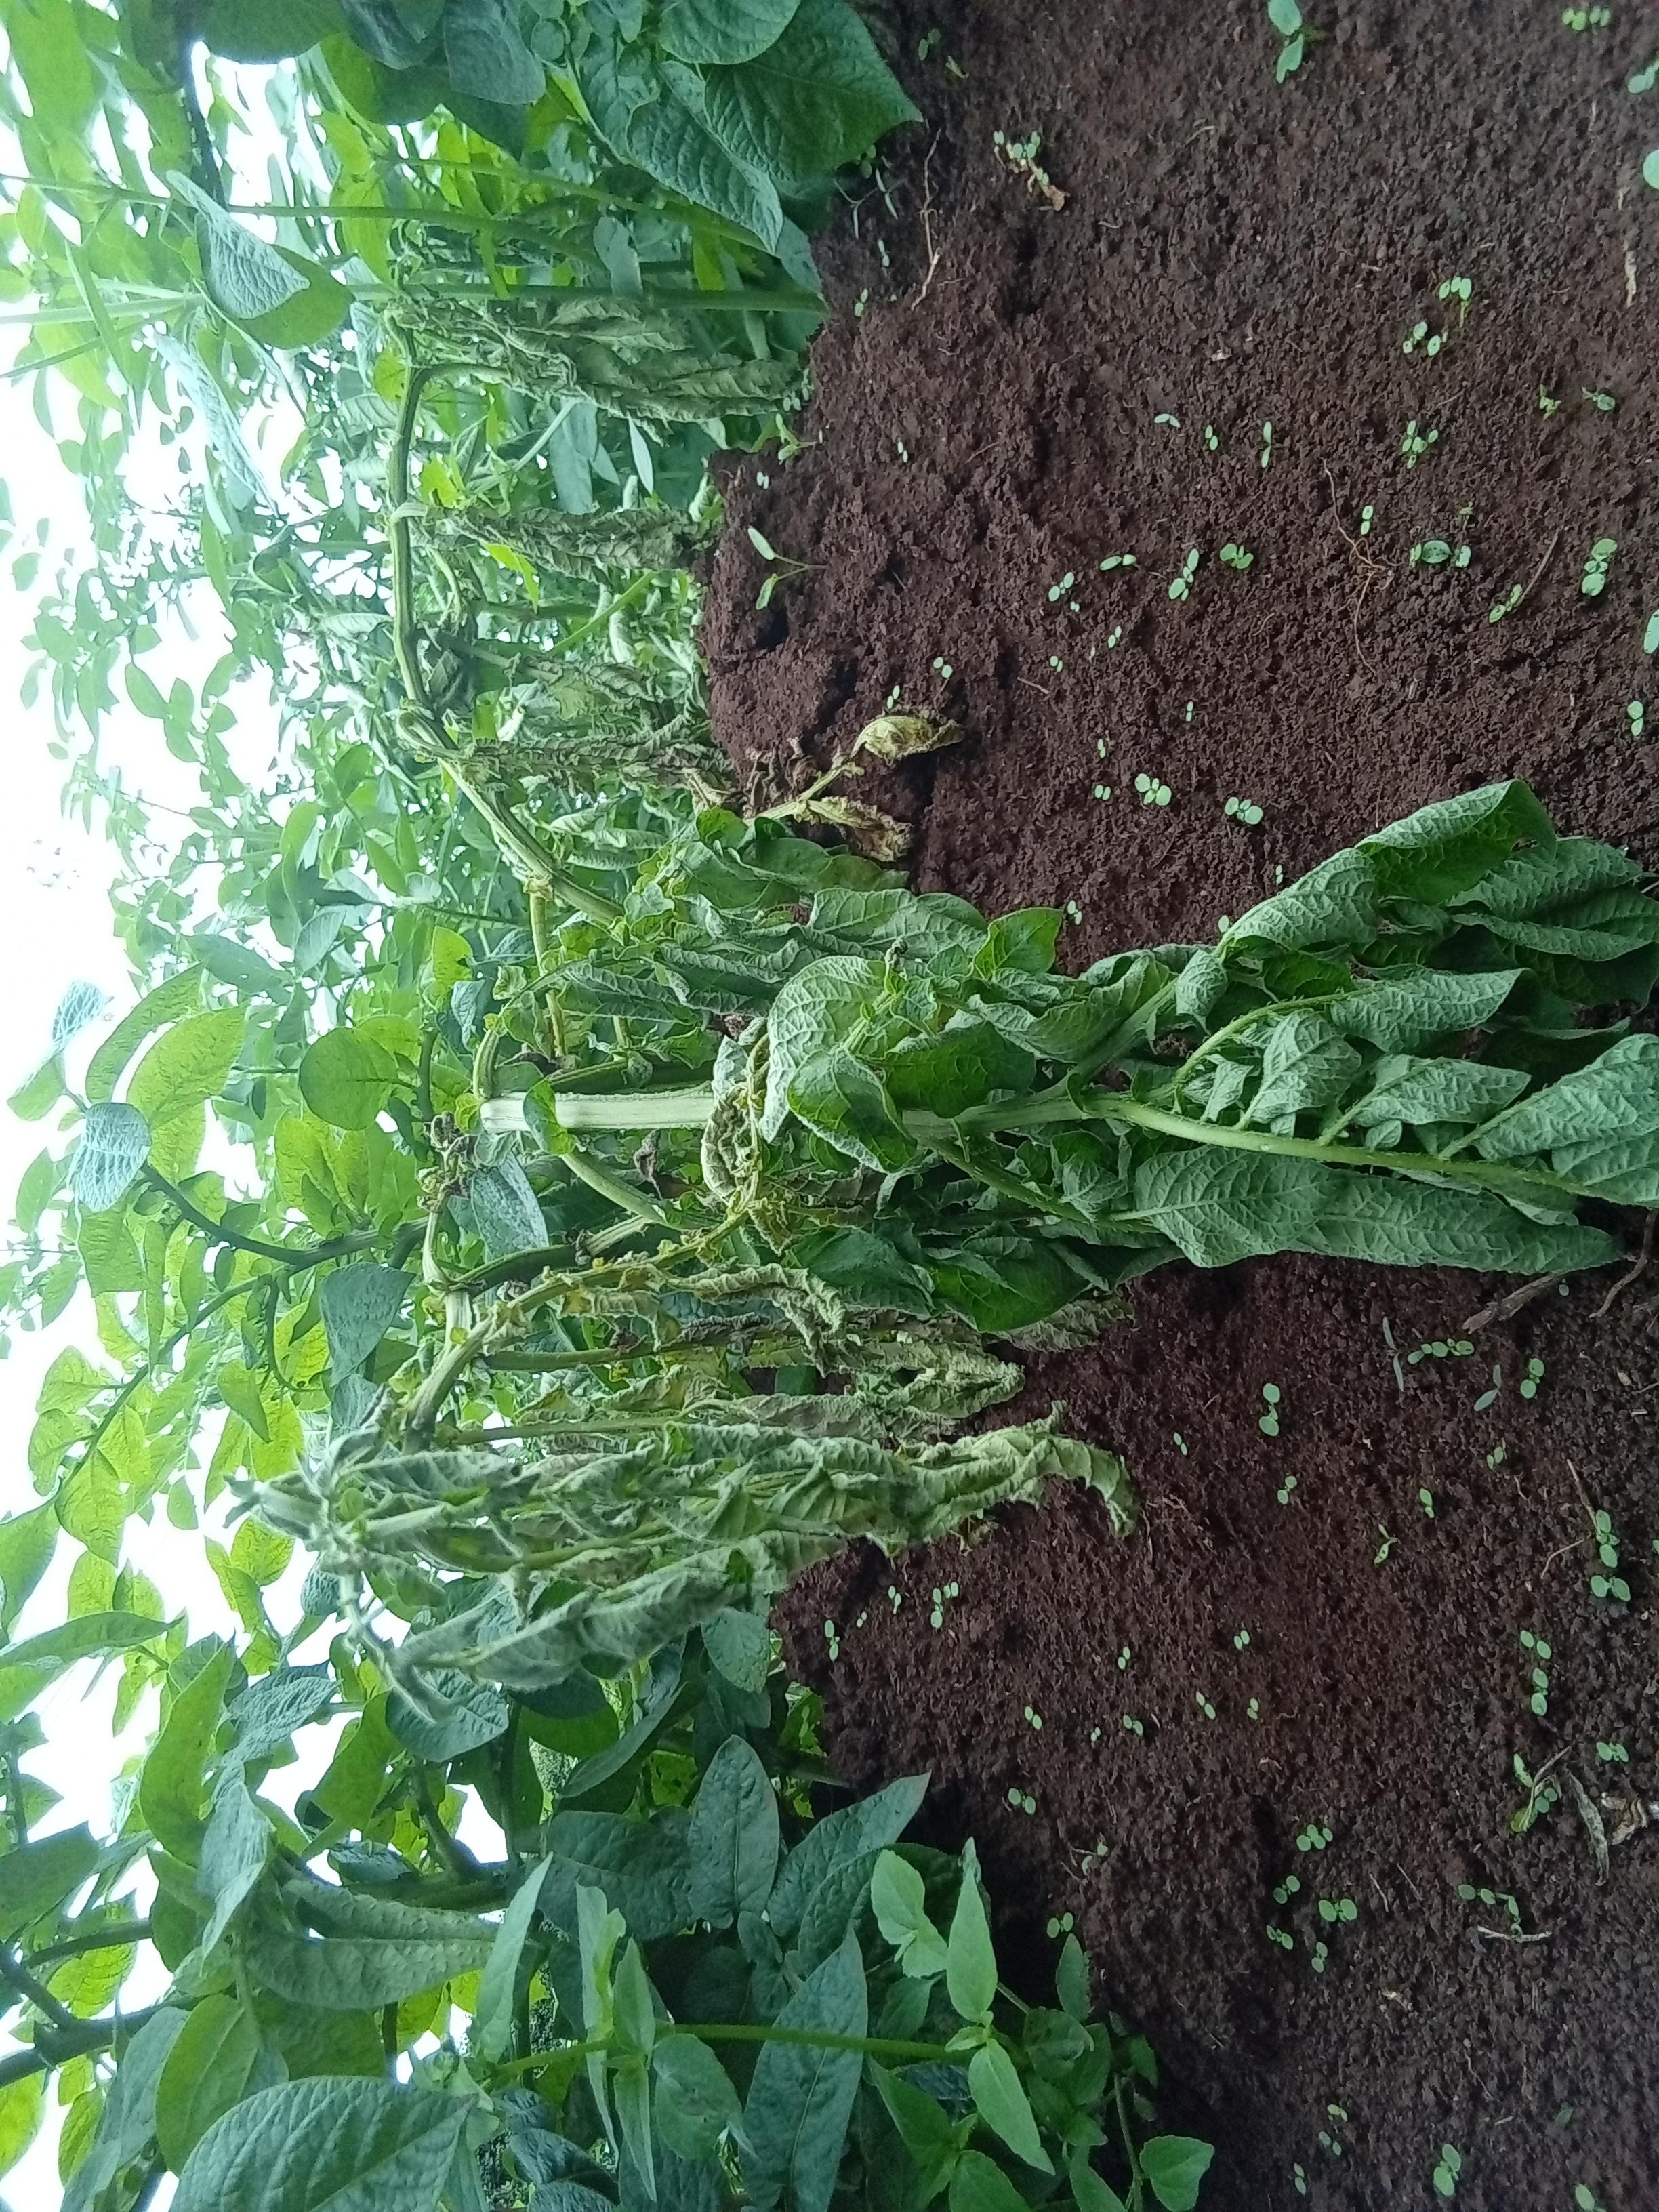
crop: potato
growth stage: vegetative
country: Kenya
